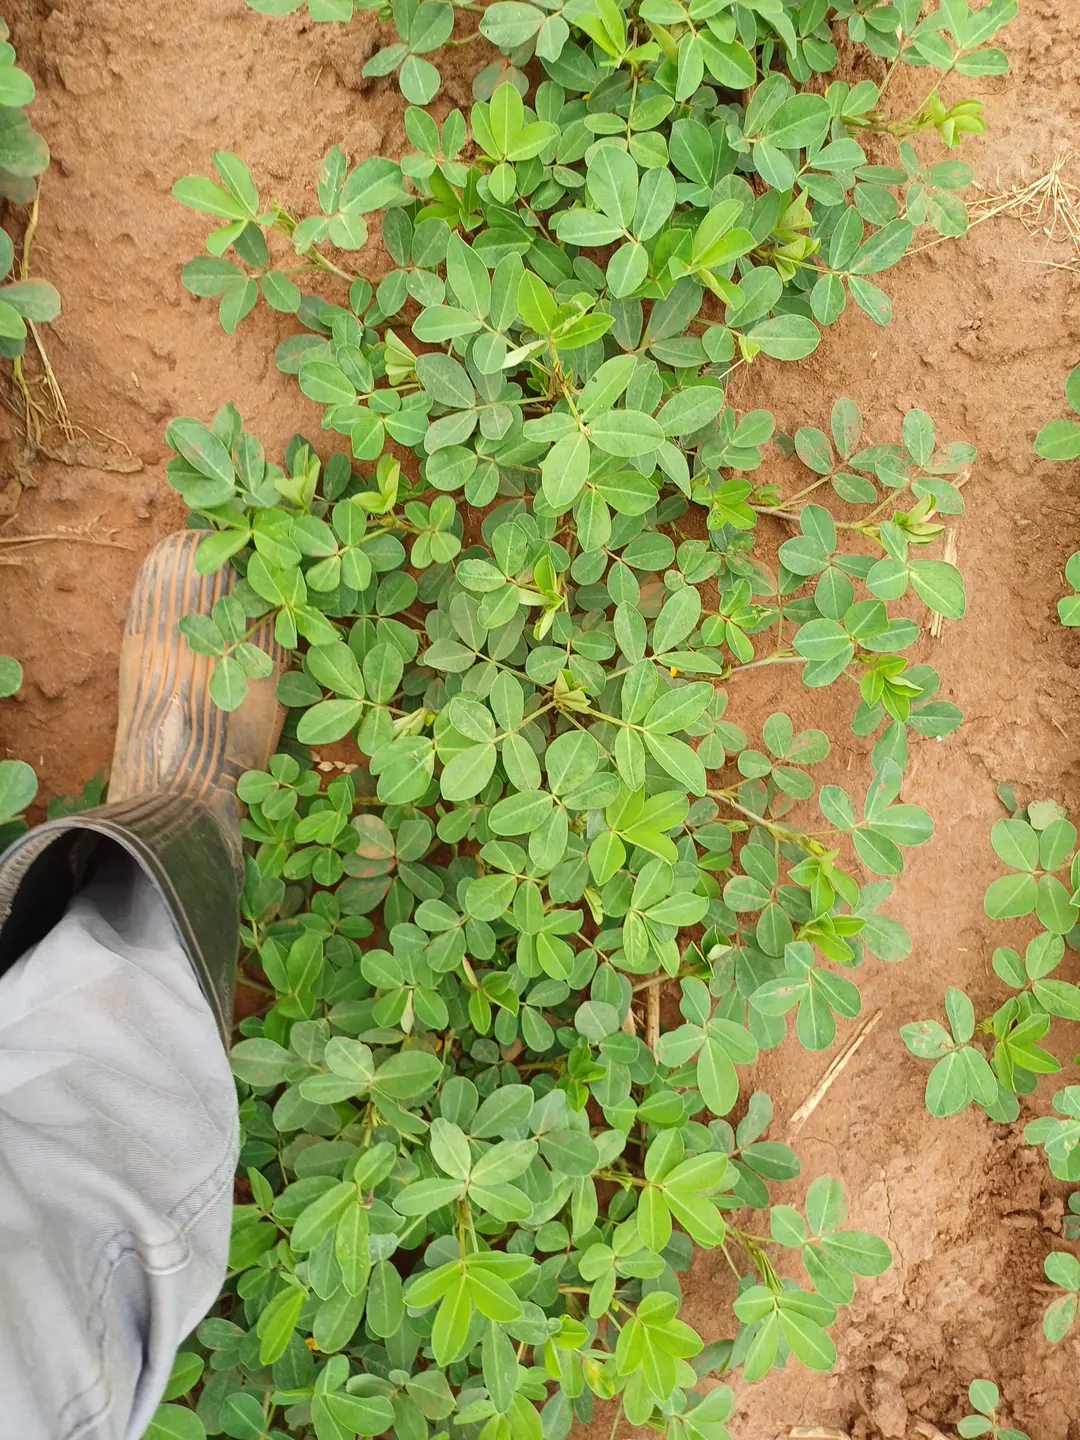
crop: groundnut
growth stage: flowering
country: Kenya
